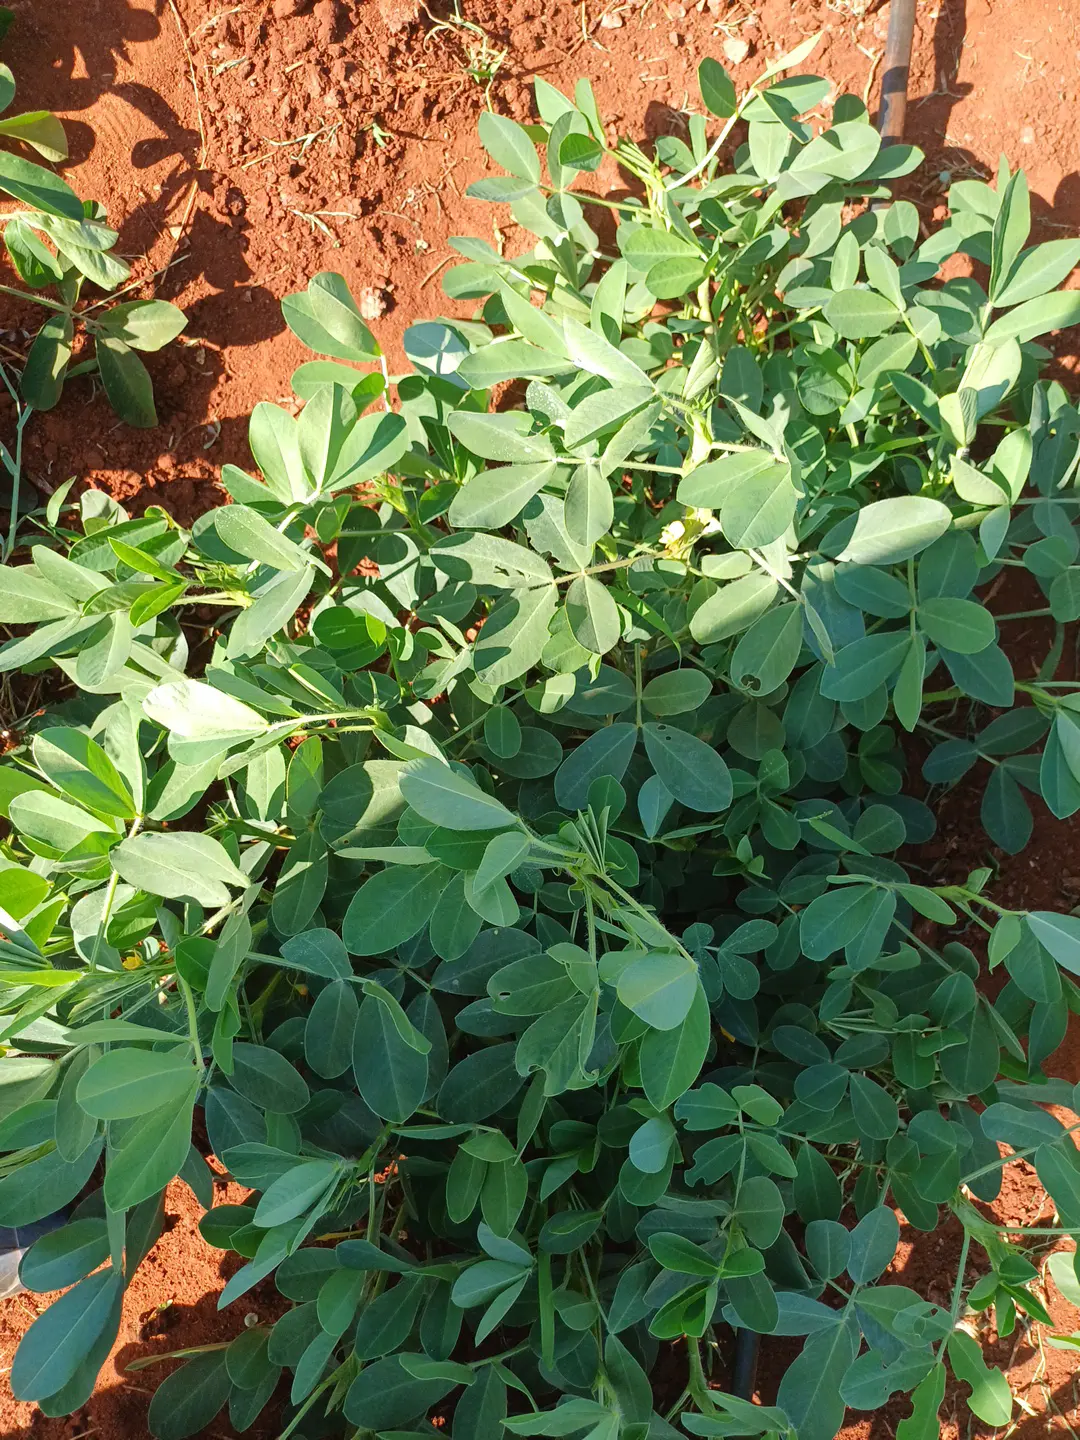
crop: groundnut
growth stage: flowering
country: Kenya
